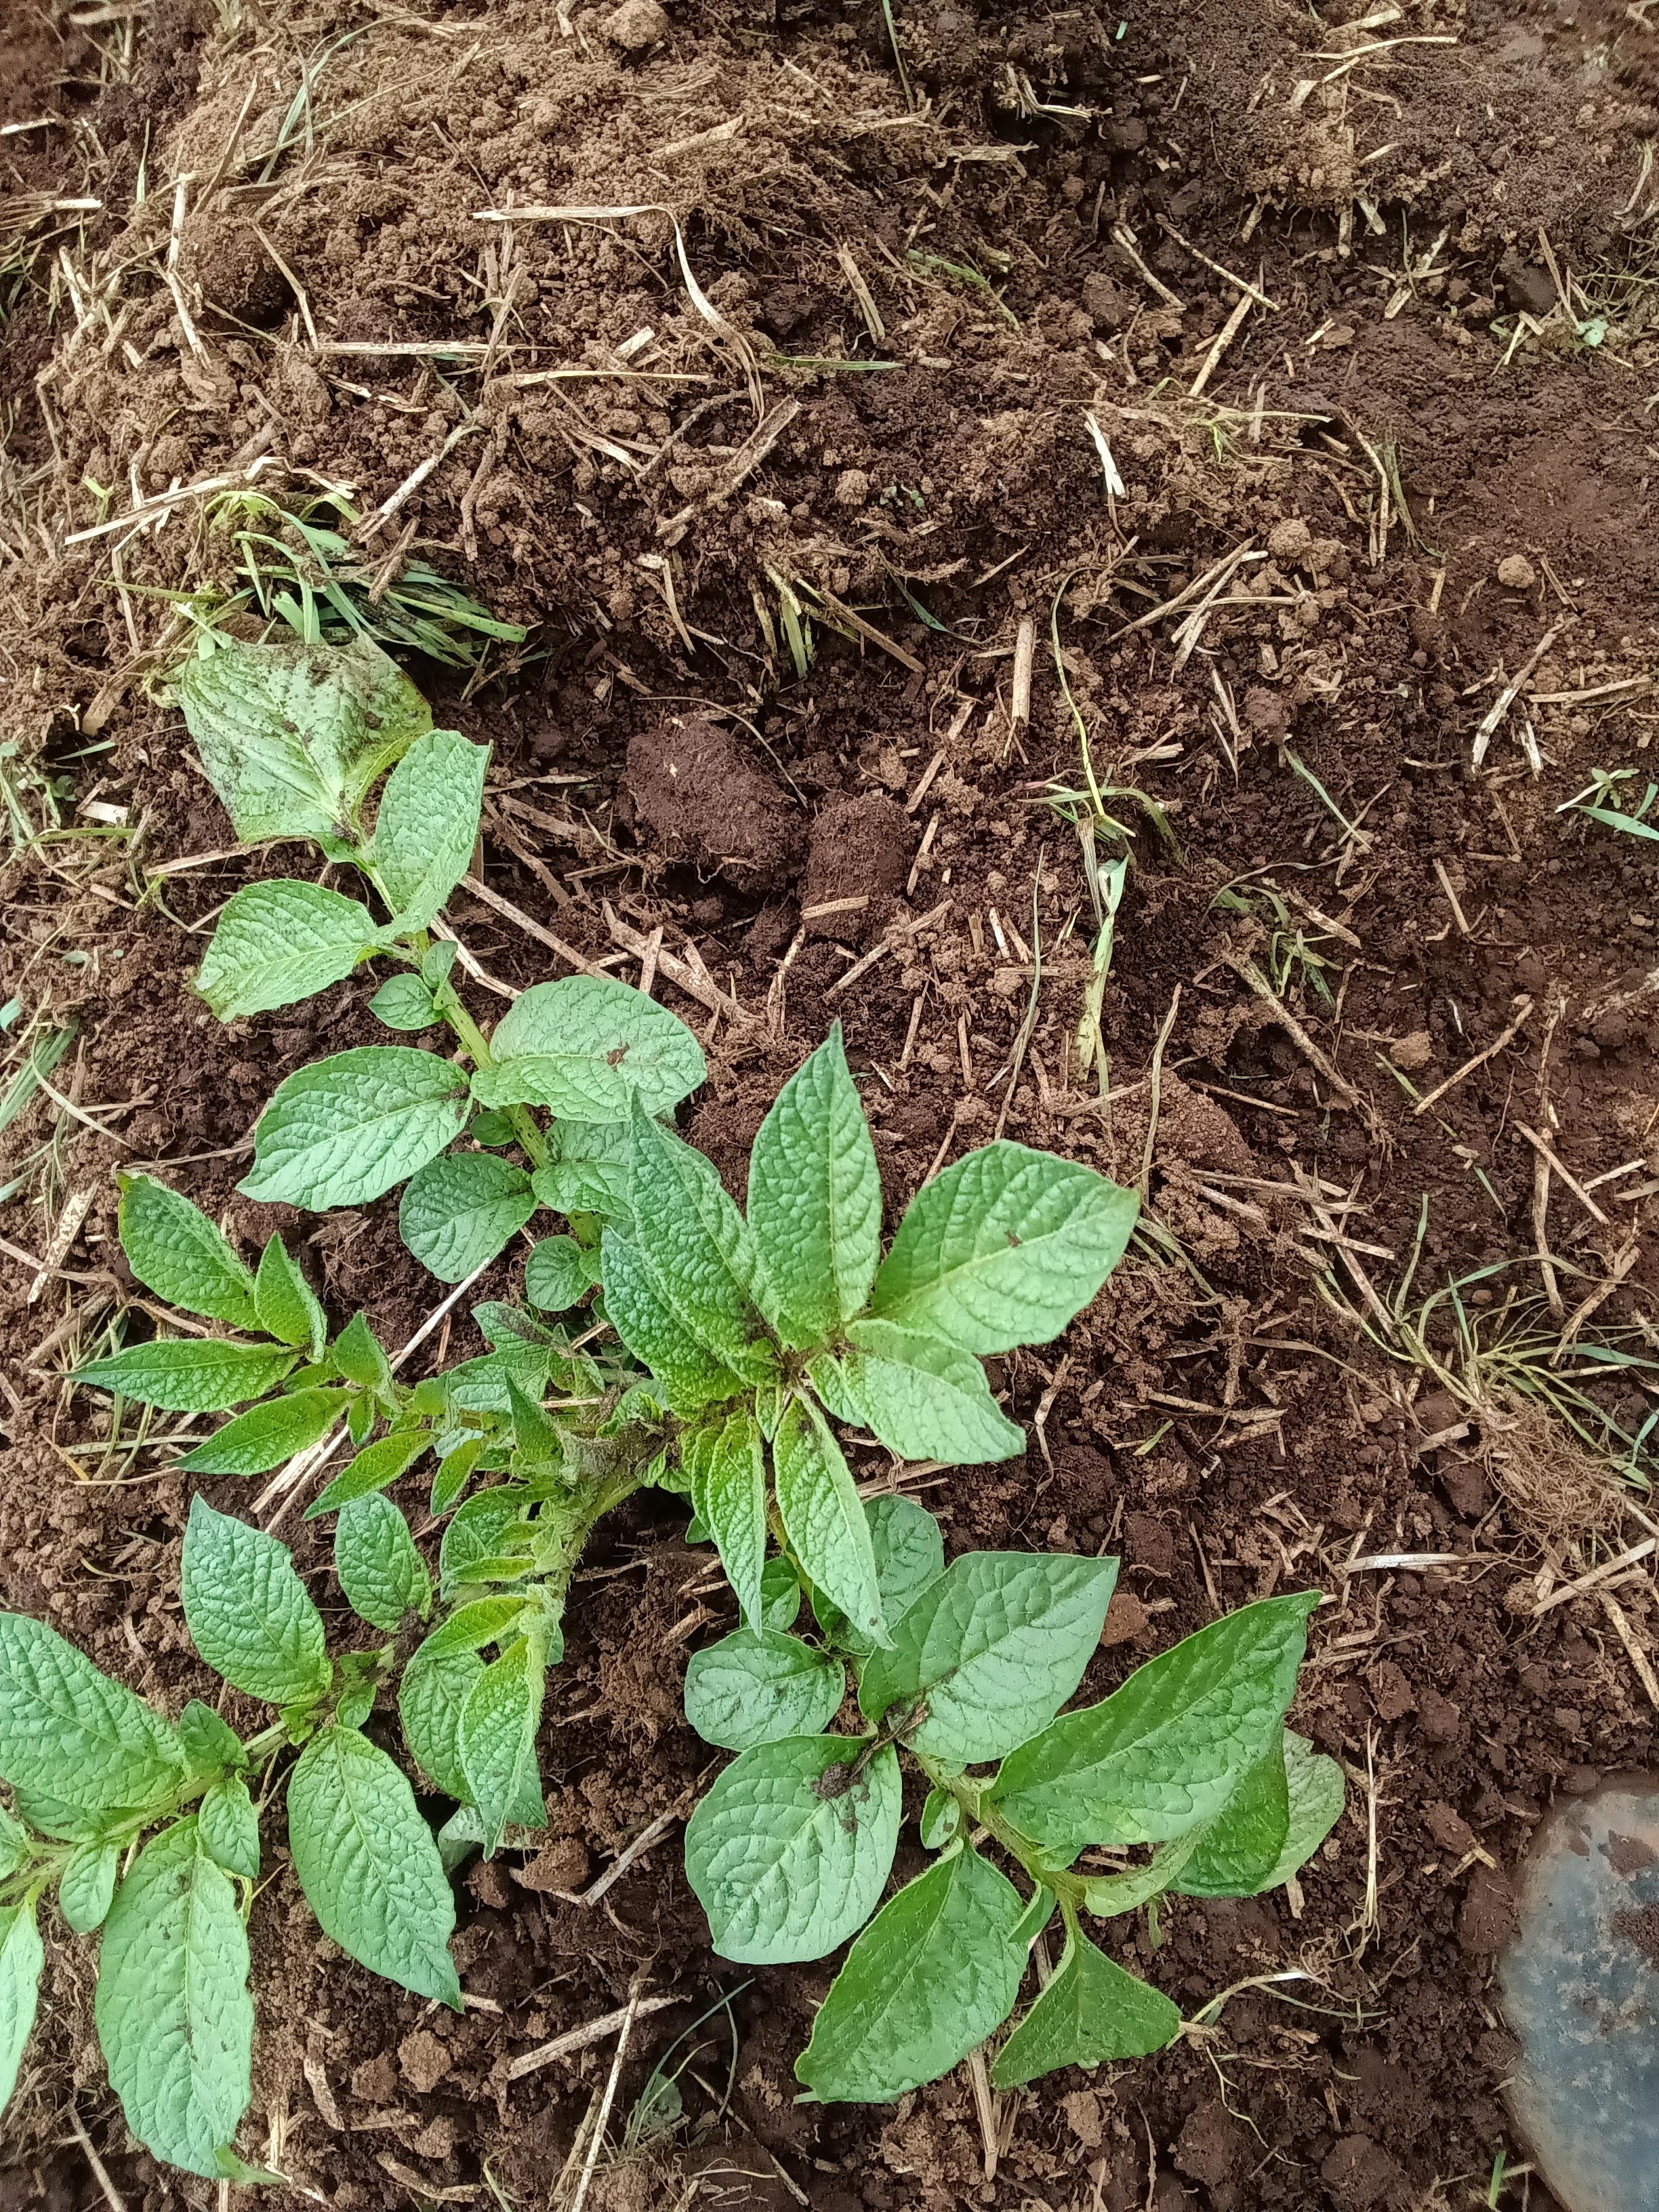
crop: potato
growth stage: vegetative
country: Kenya
